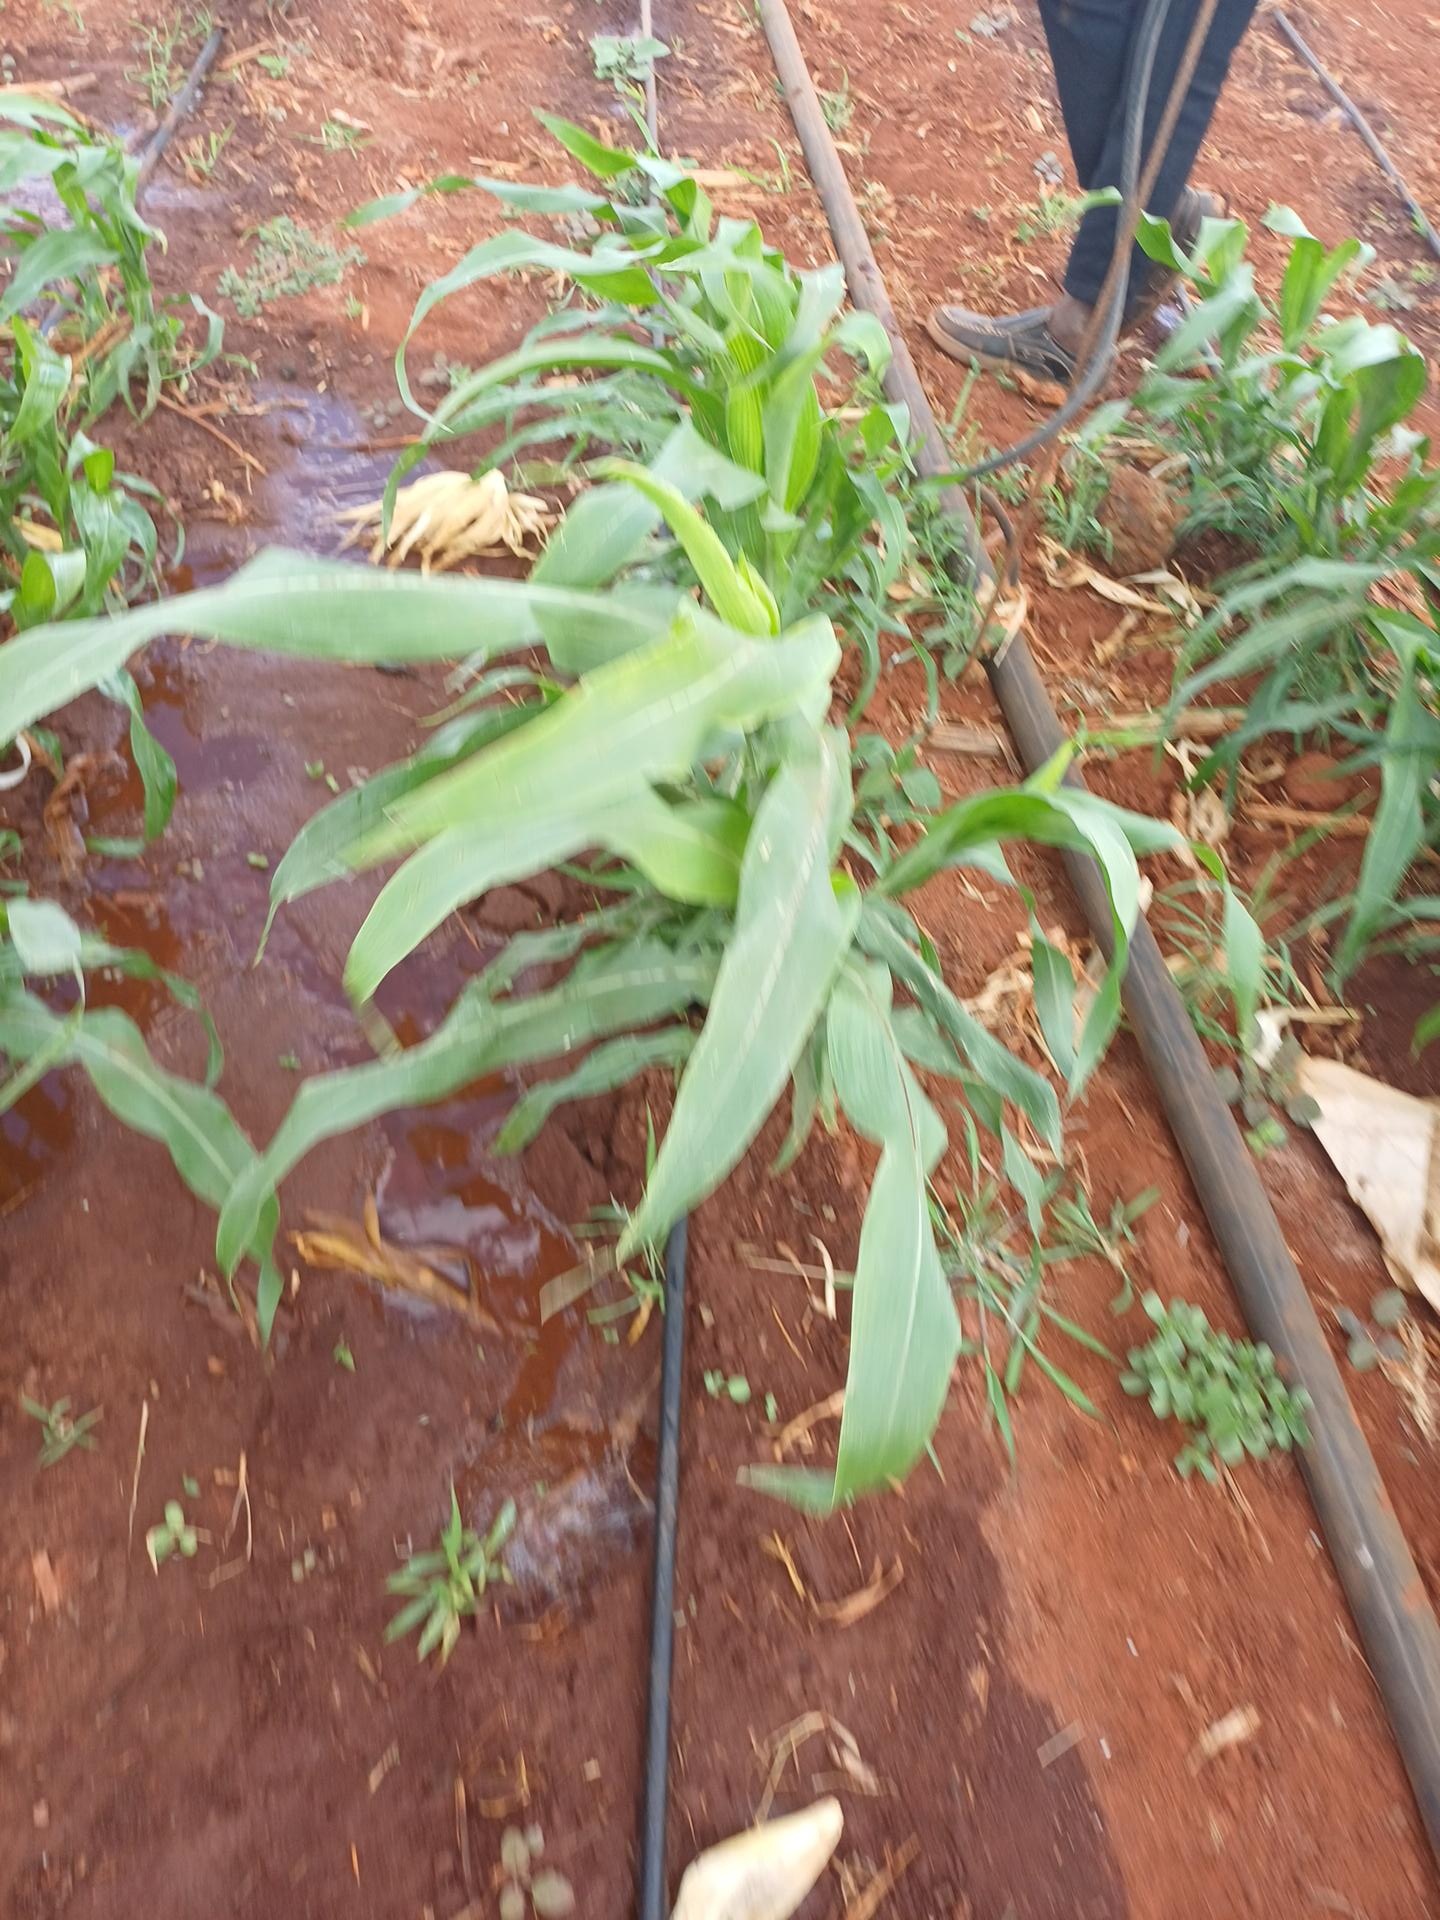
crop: sorghum
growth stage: vegetative
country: Kenya
